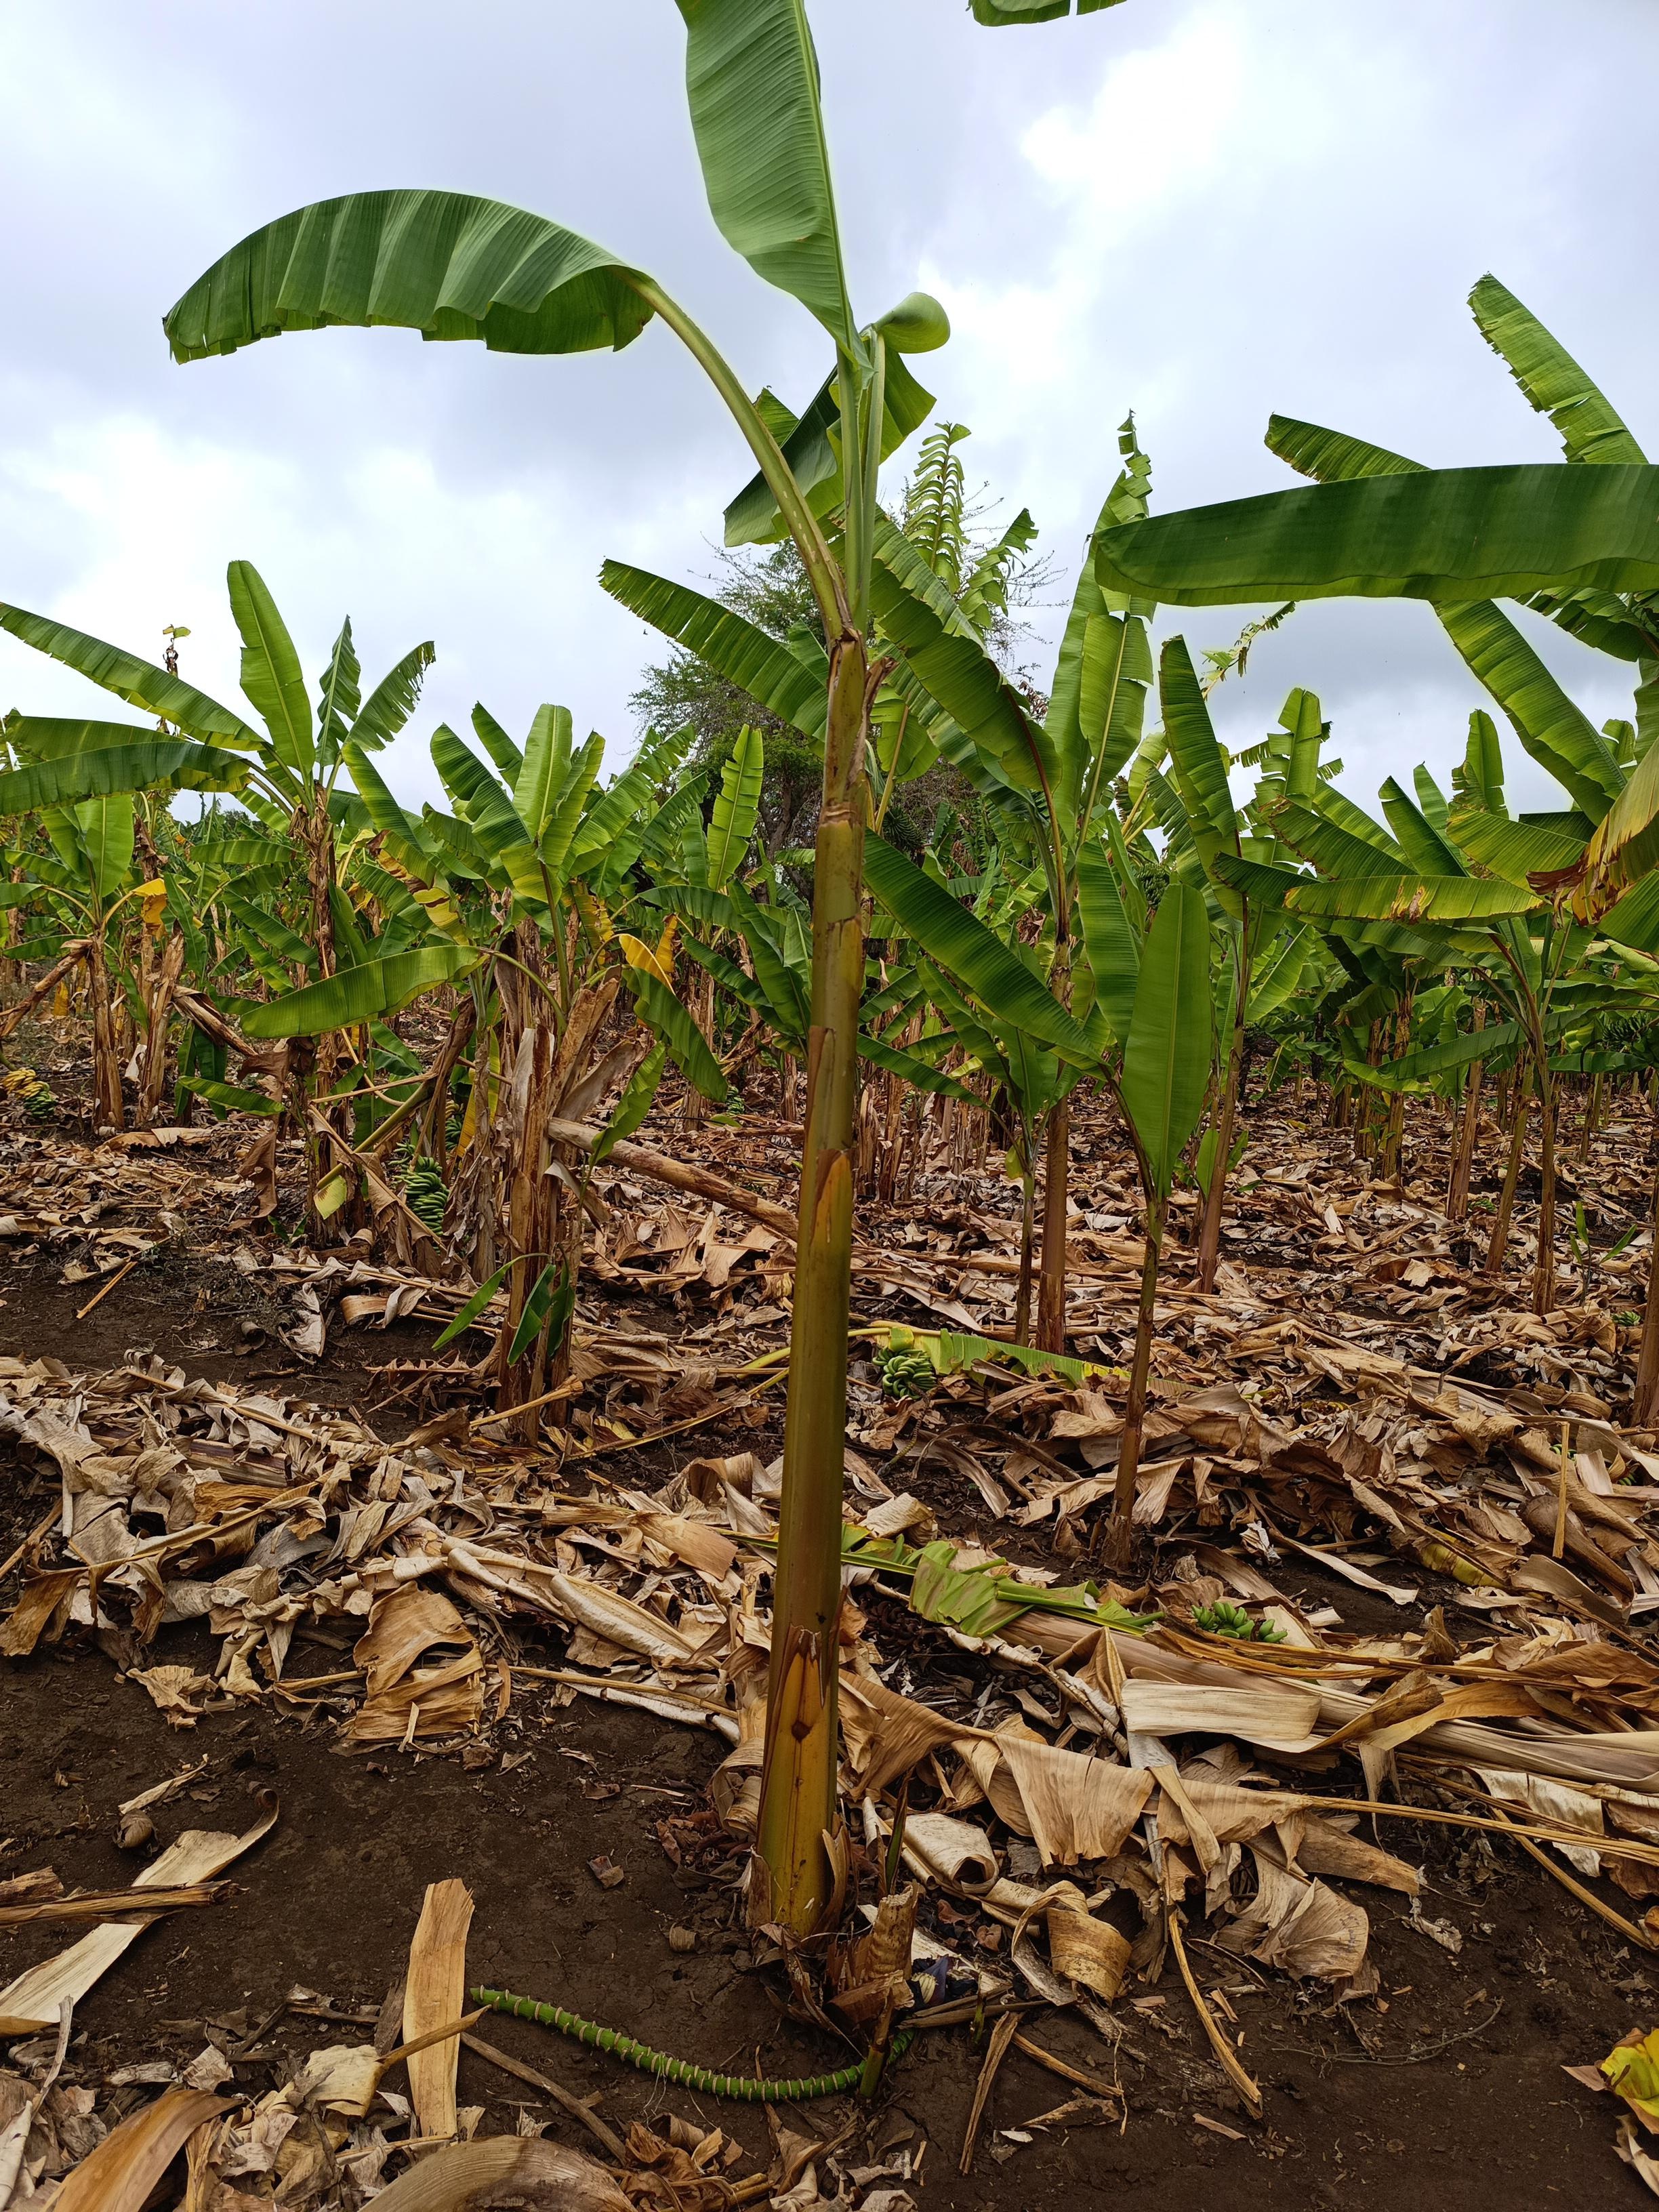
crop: banana
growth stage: vegetative
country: Tanzania
